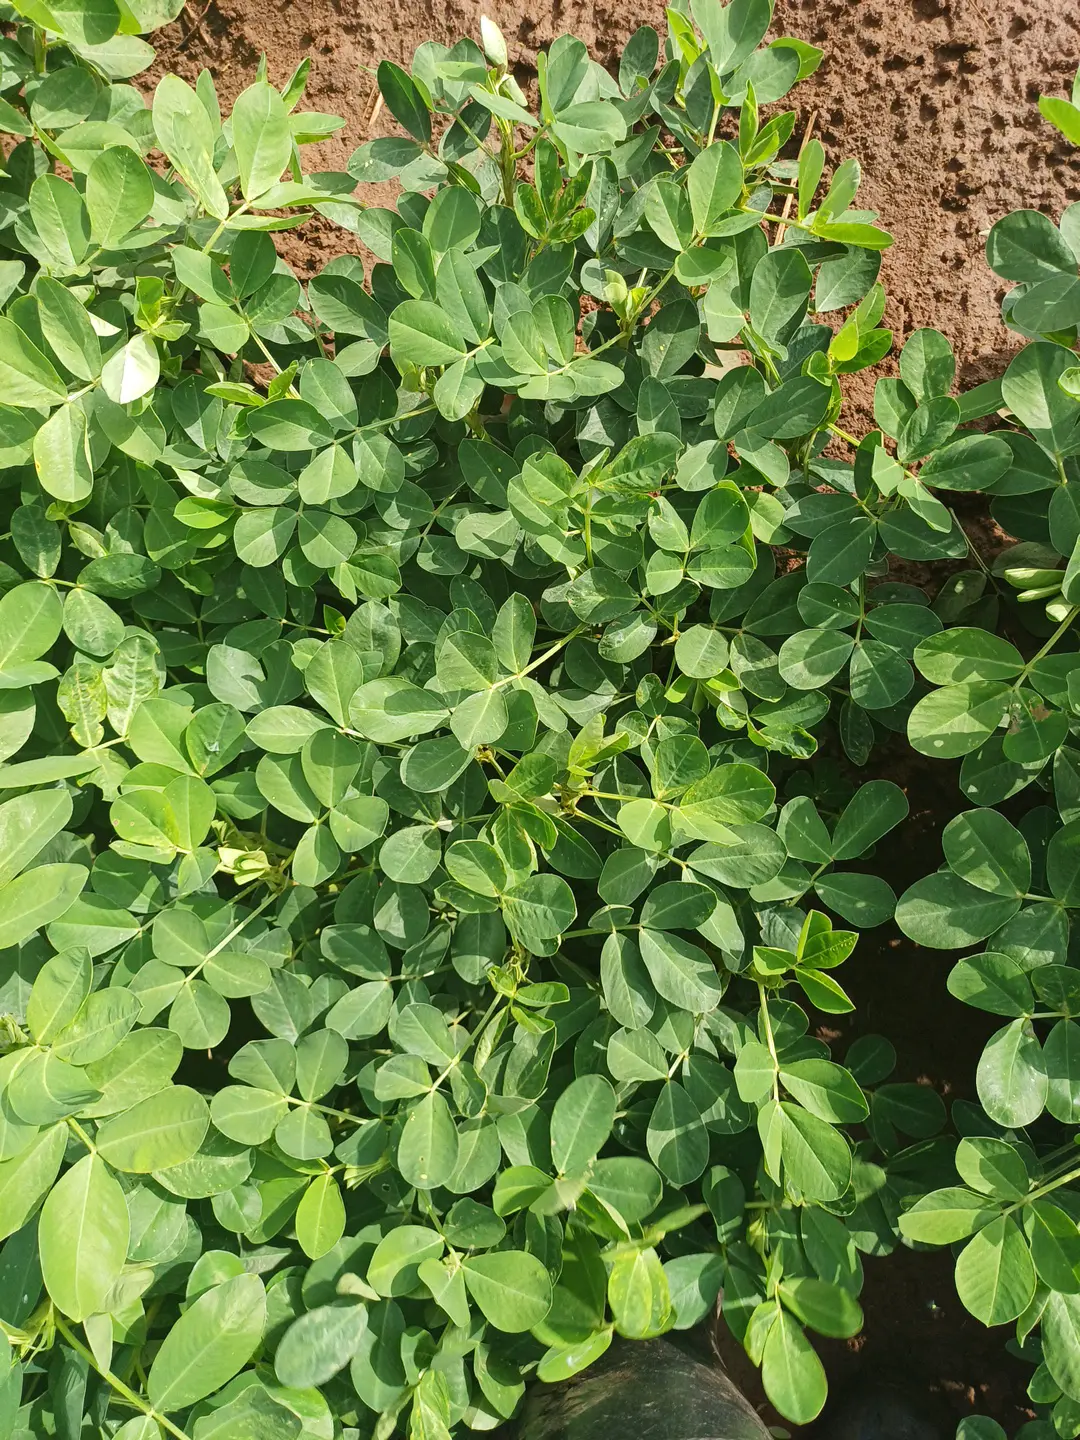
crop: groundnut
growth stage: flowering
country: Kenya
